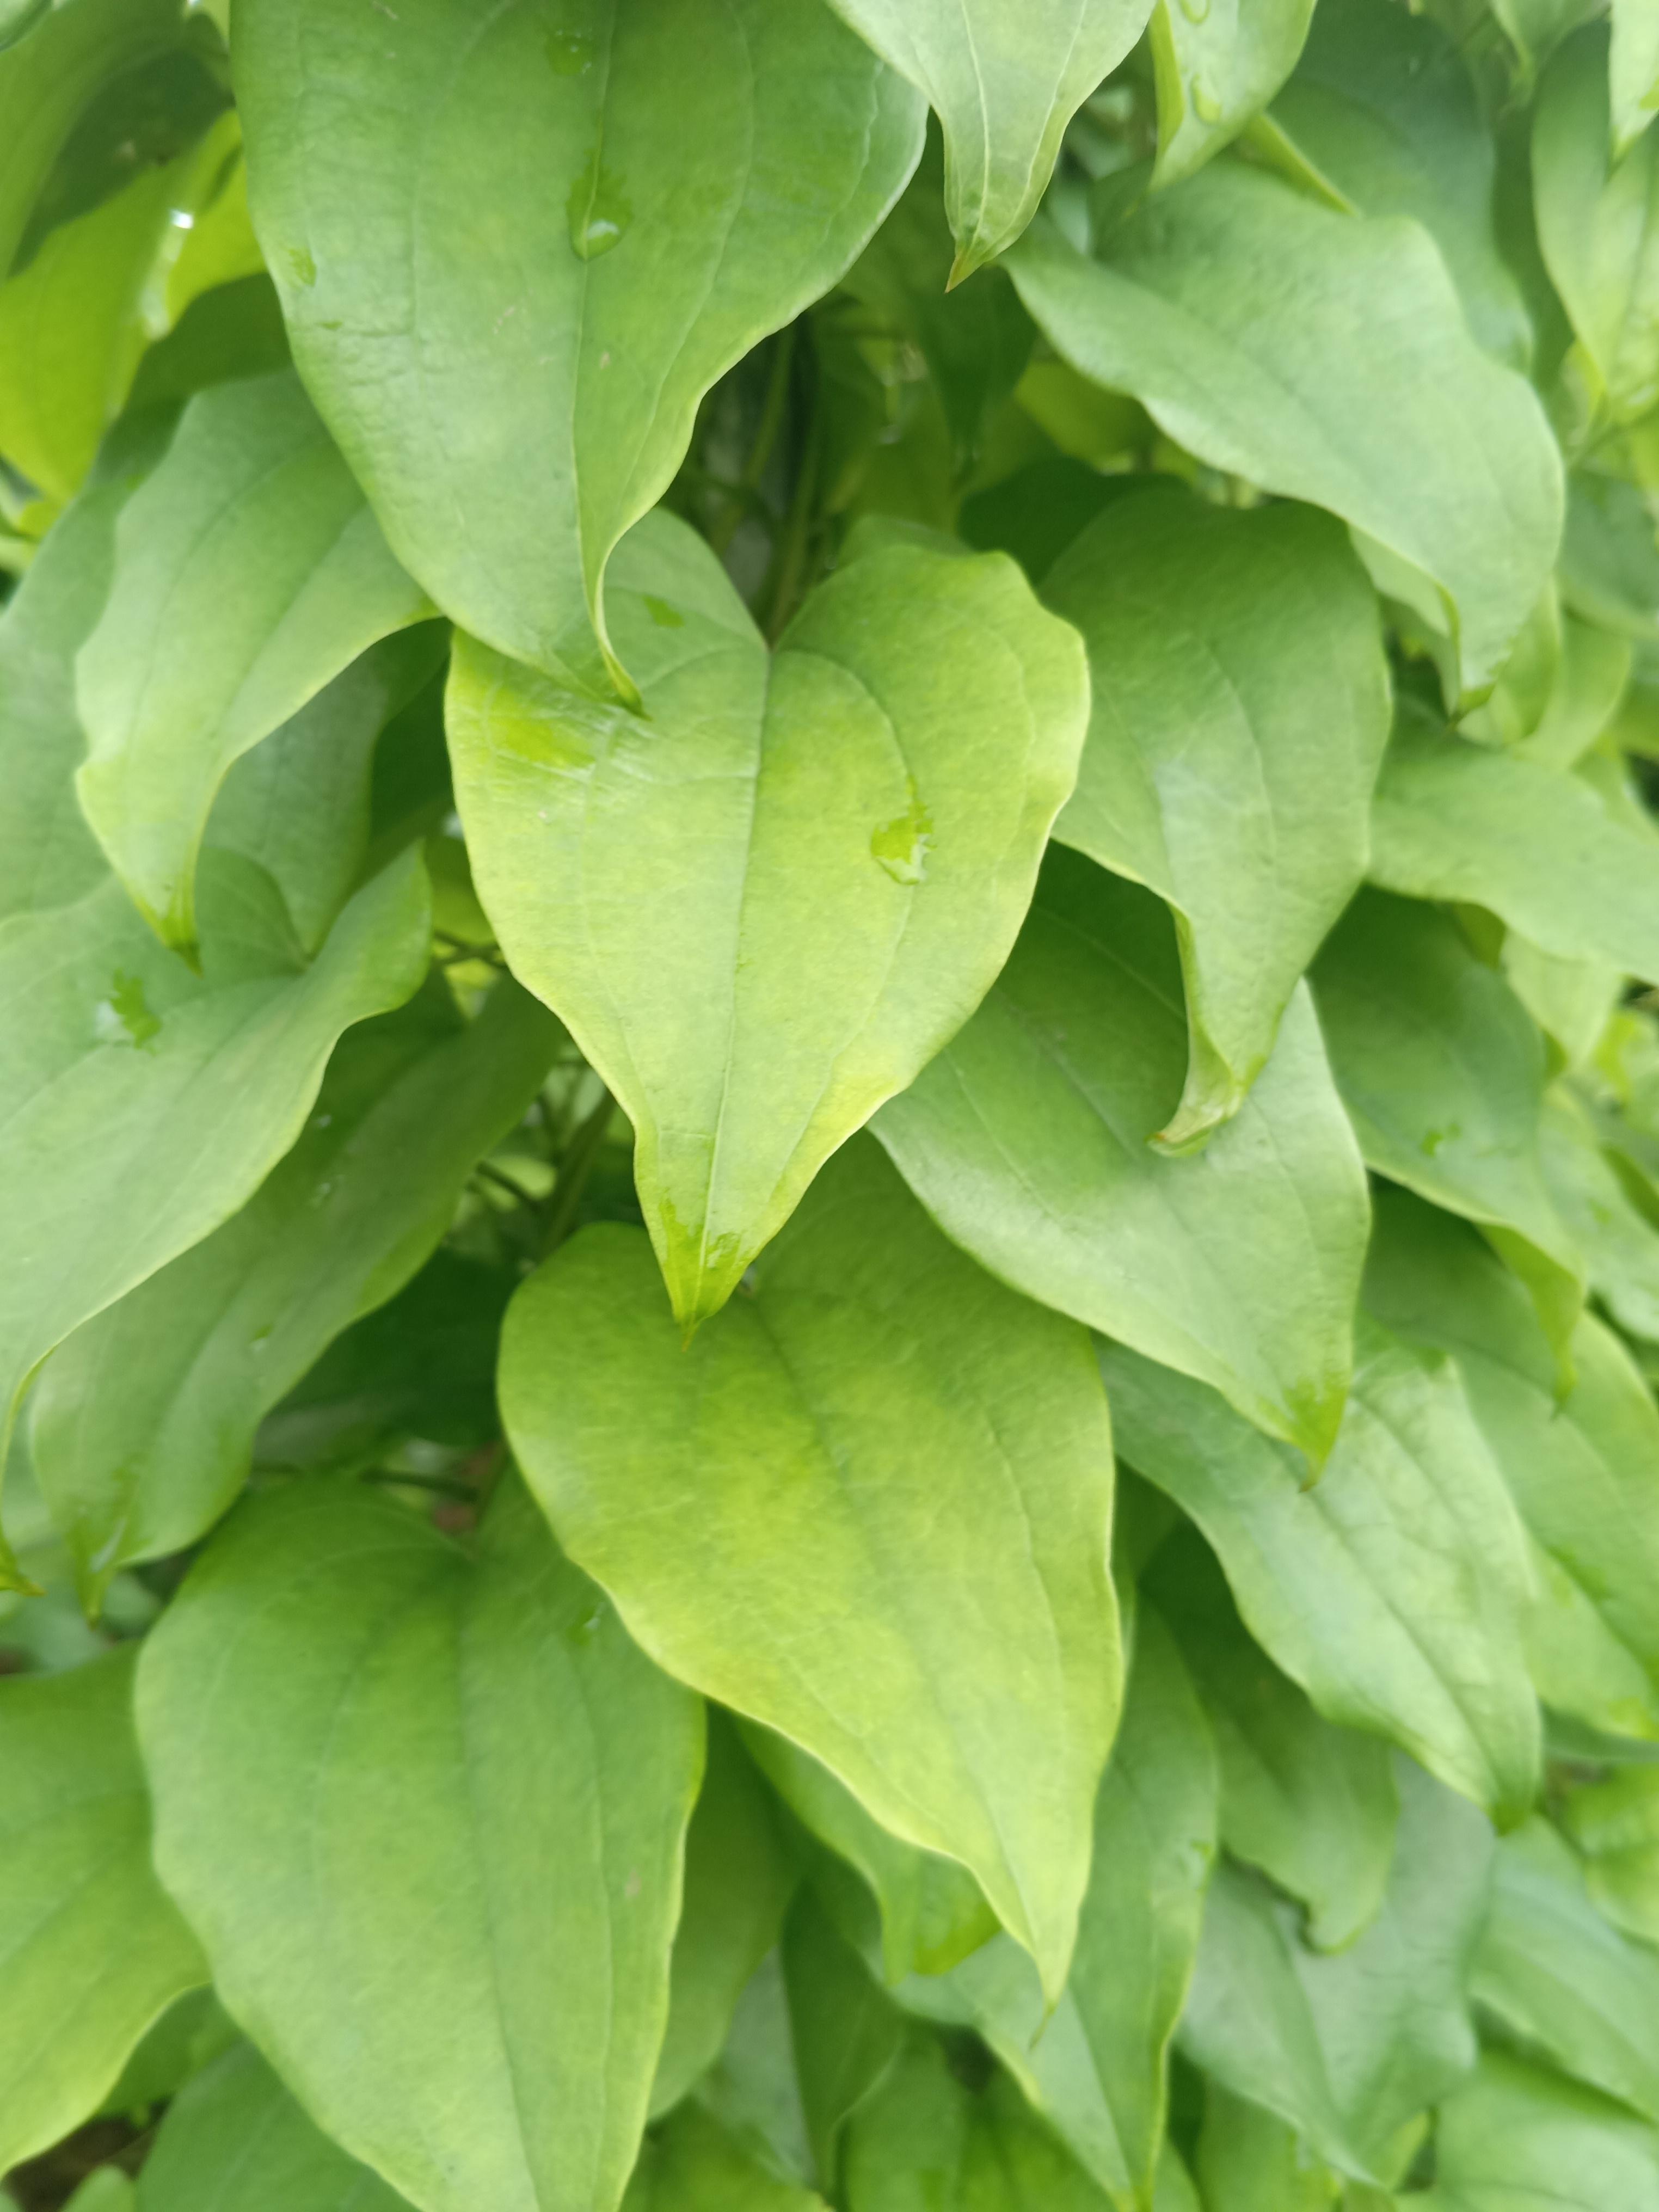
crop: yam
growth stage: vegetative
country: Nigeria
